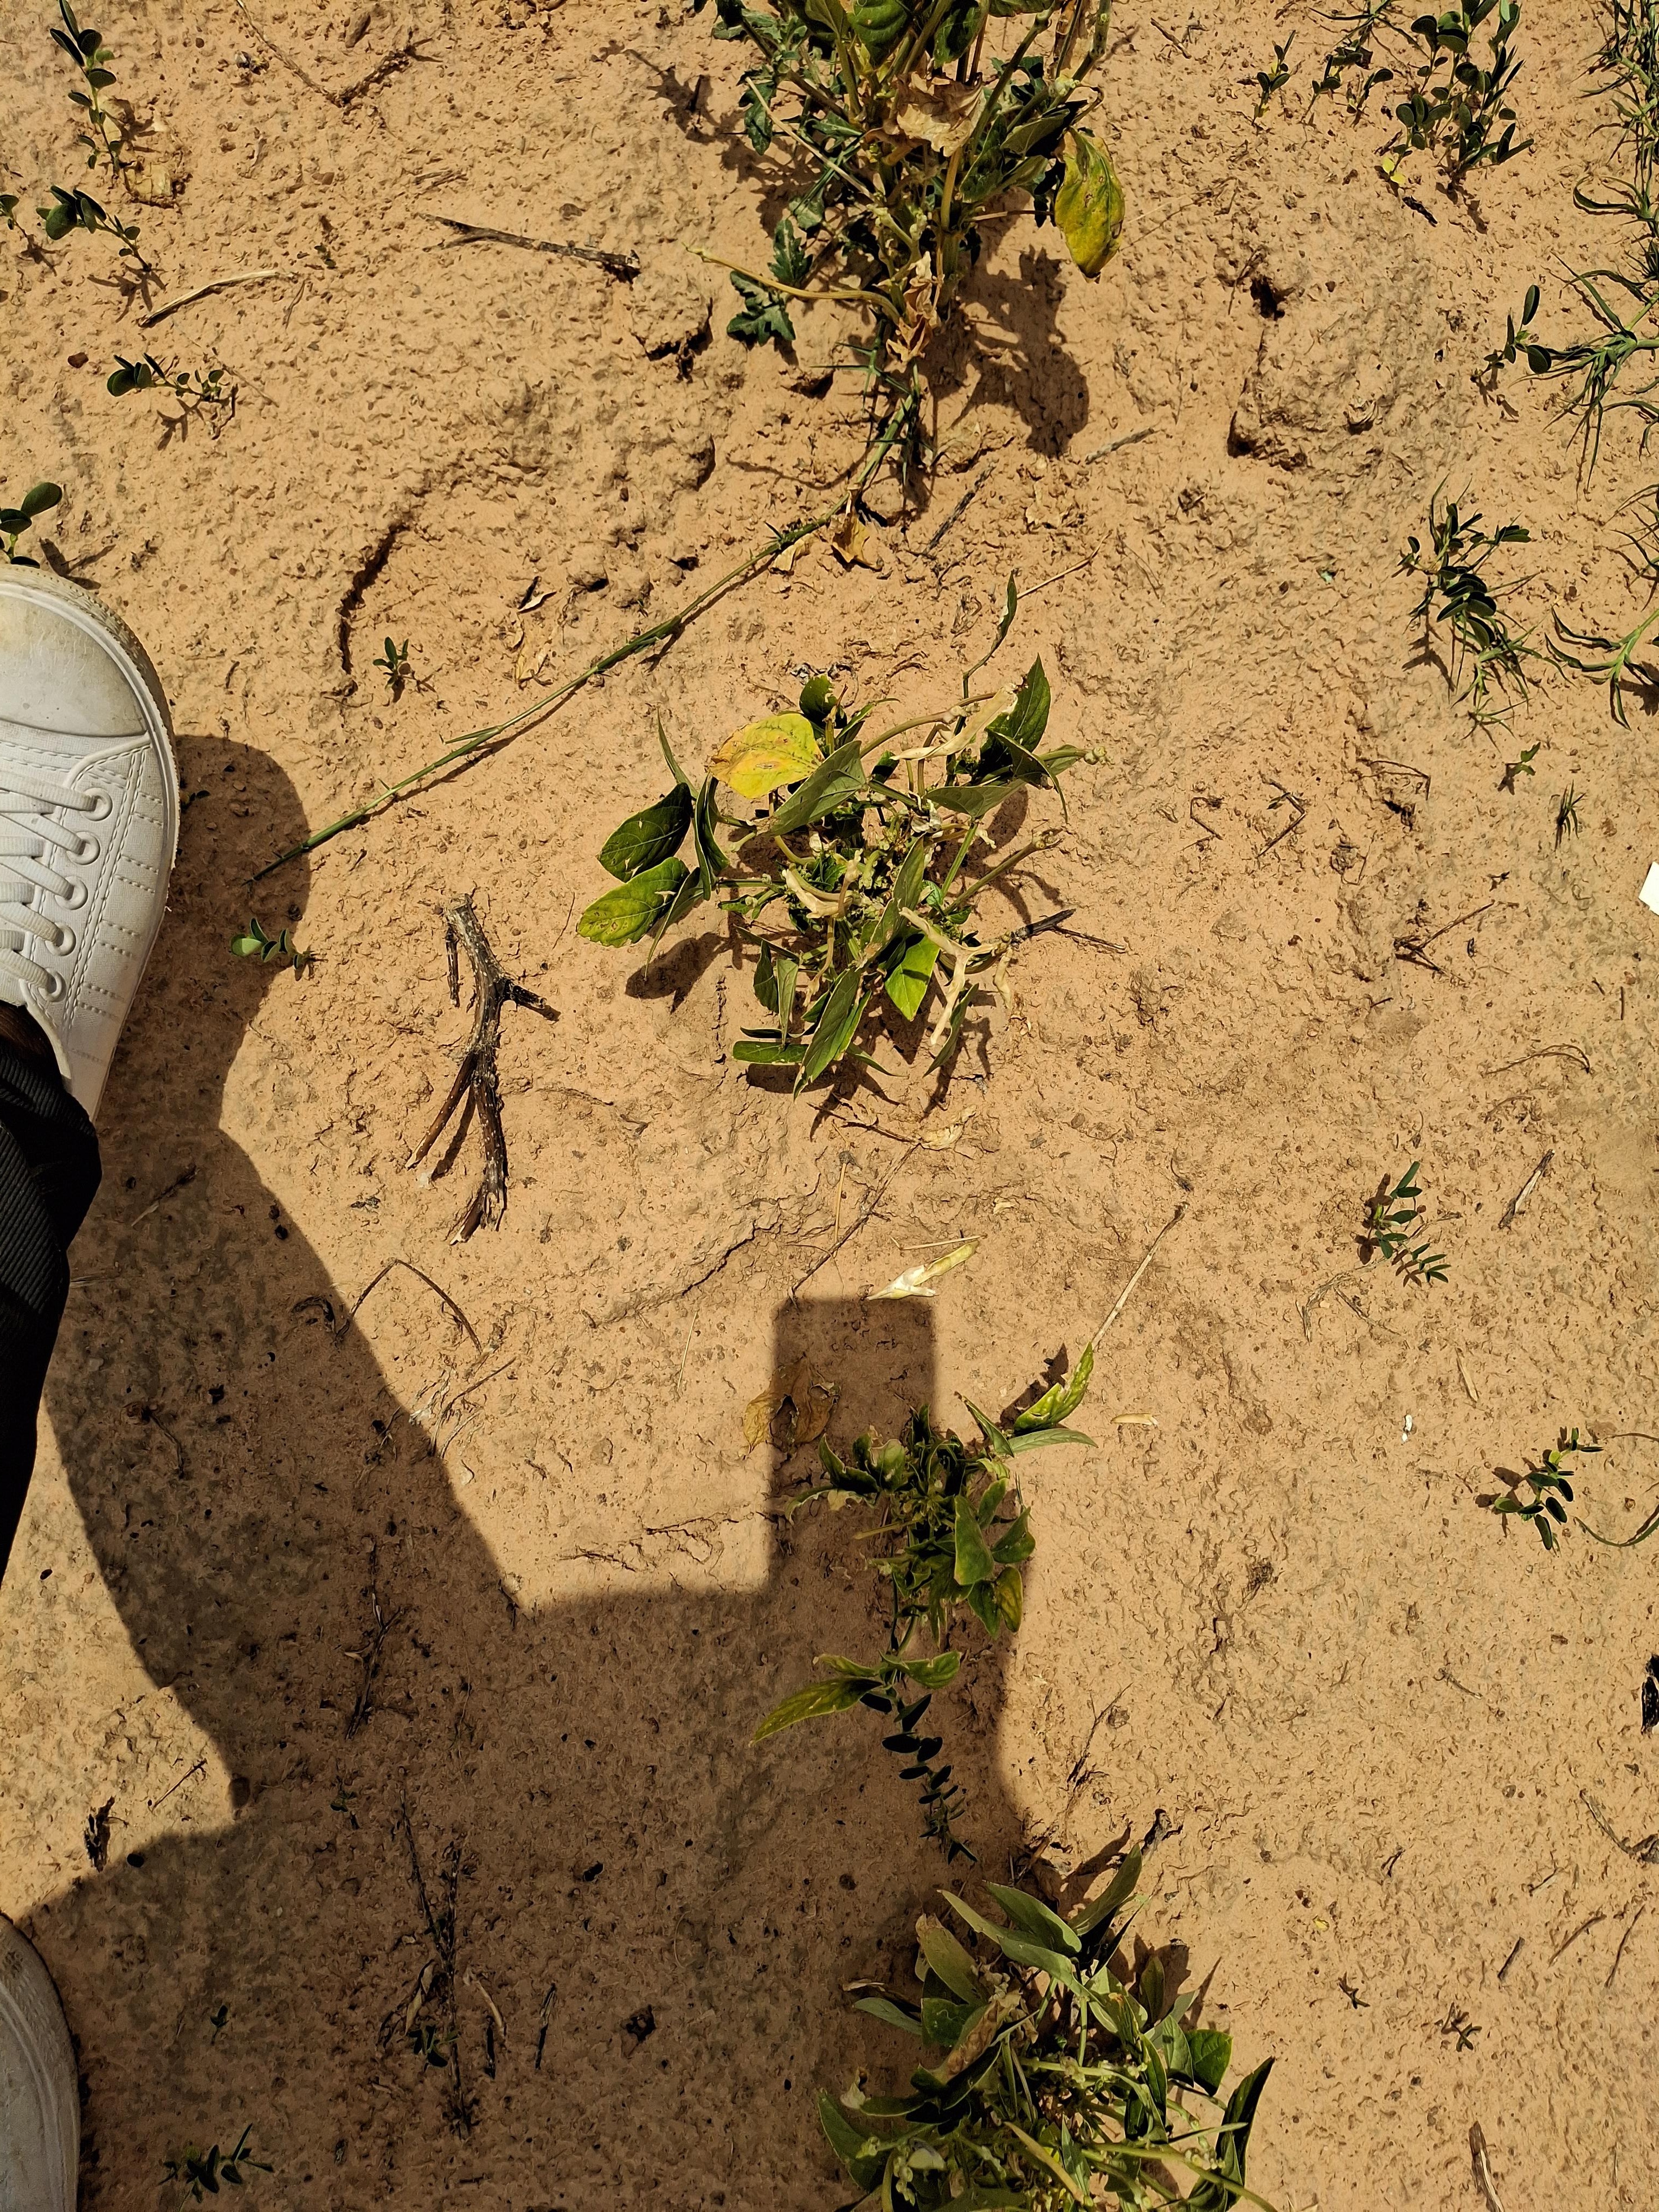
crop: cowpea
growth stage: harvest maturity
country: Nigeria
